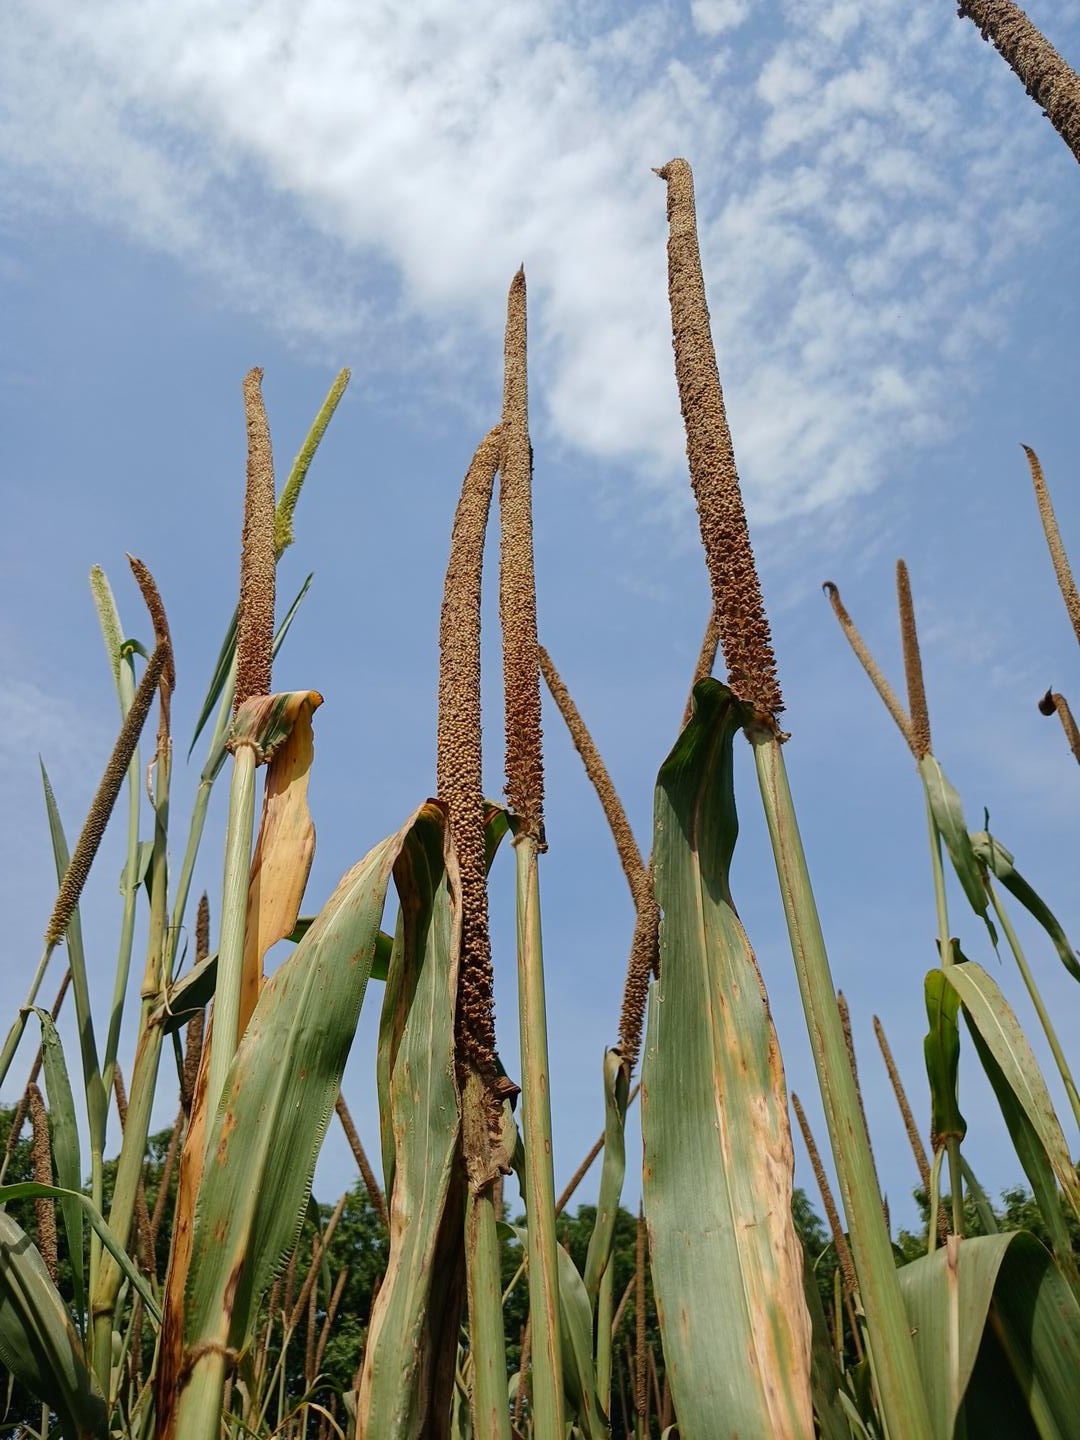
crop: pearl millet
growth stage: maturity
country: Senegal
